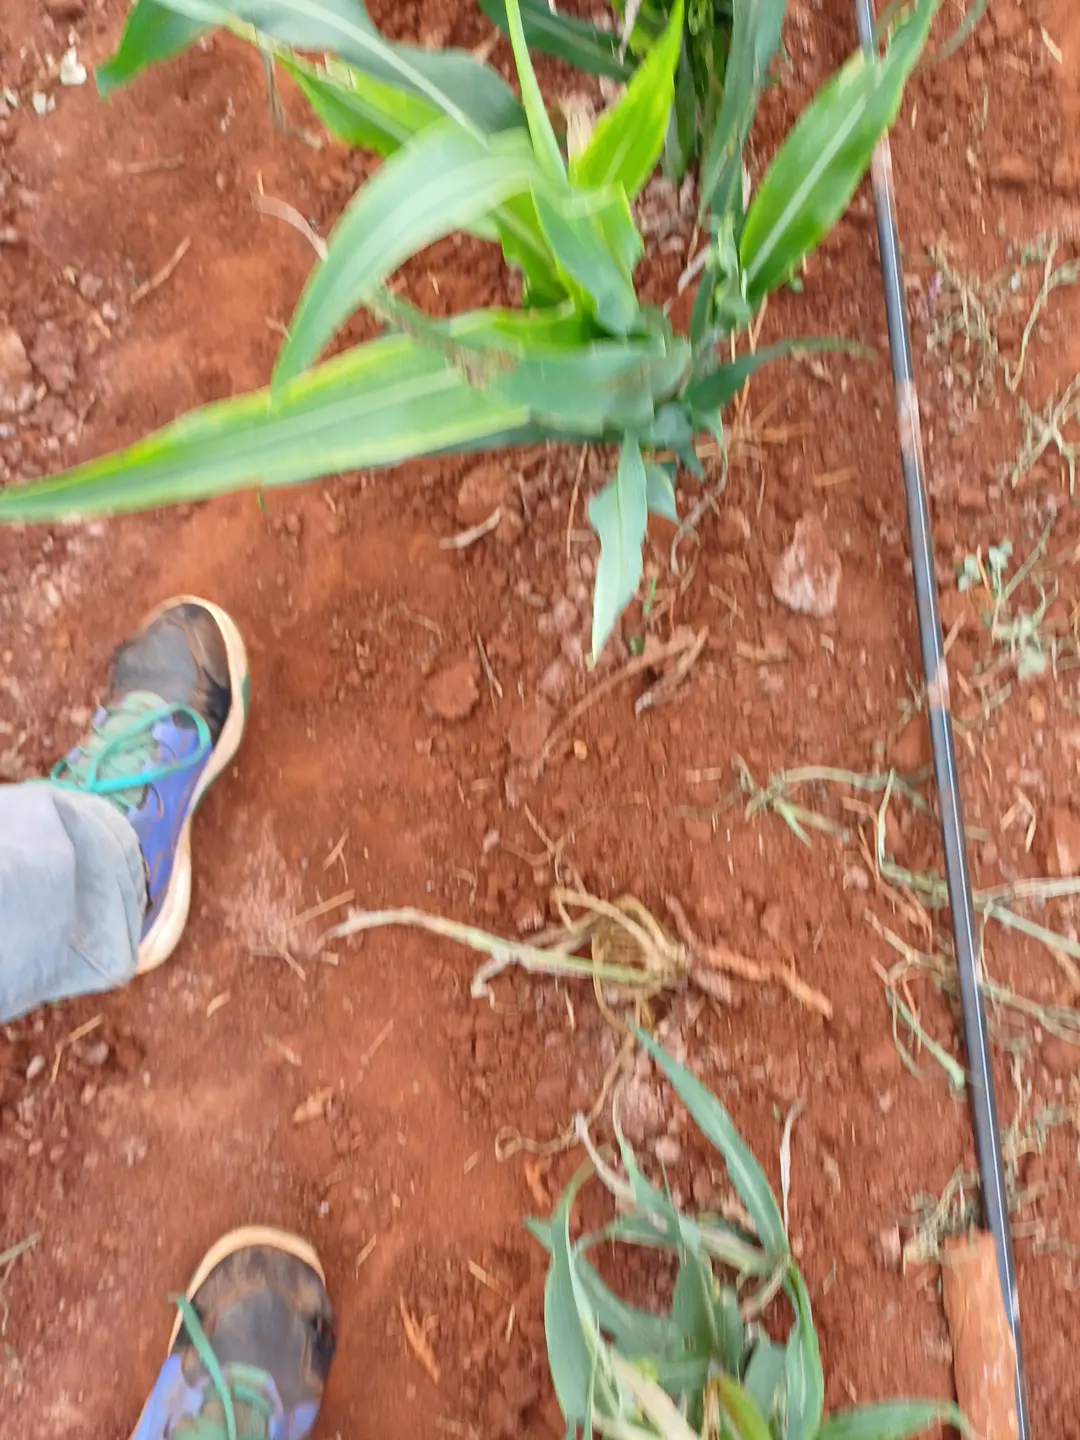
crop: sorghum
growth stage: vegetative
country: Kenya
